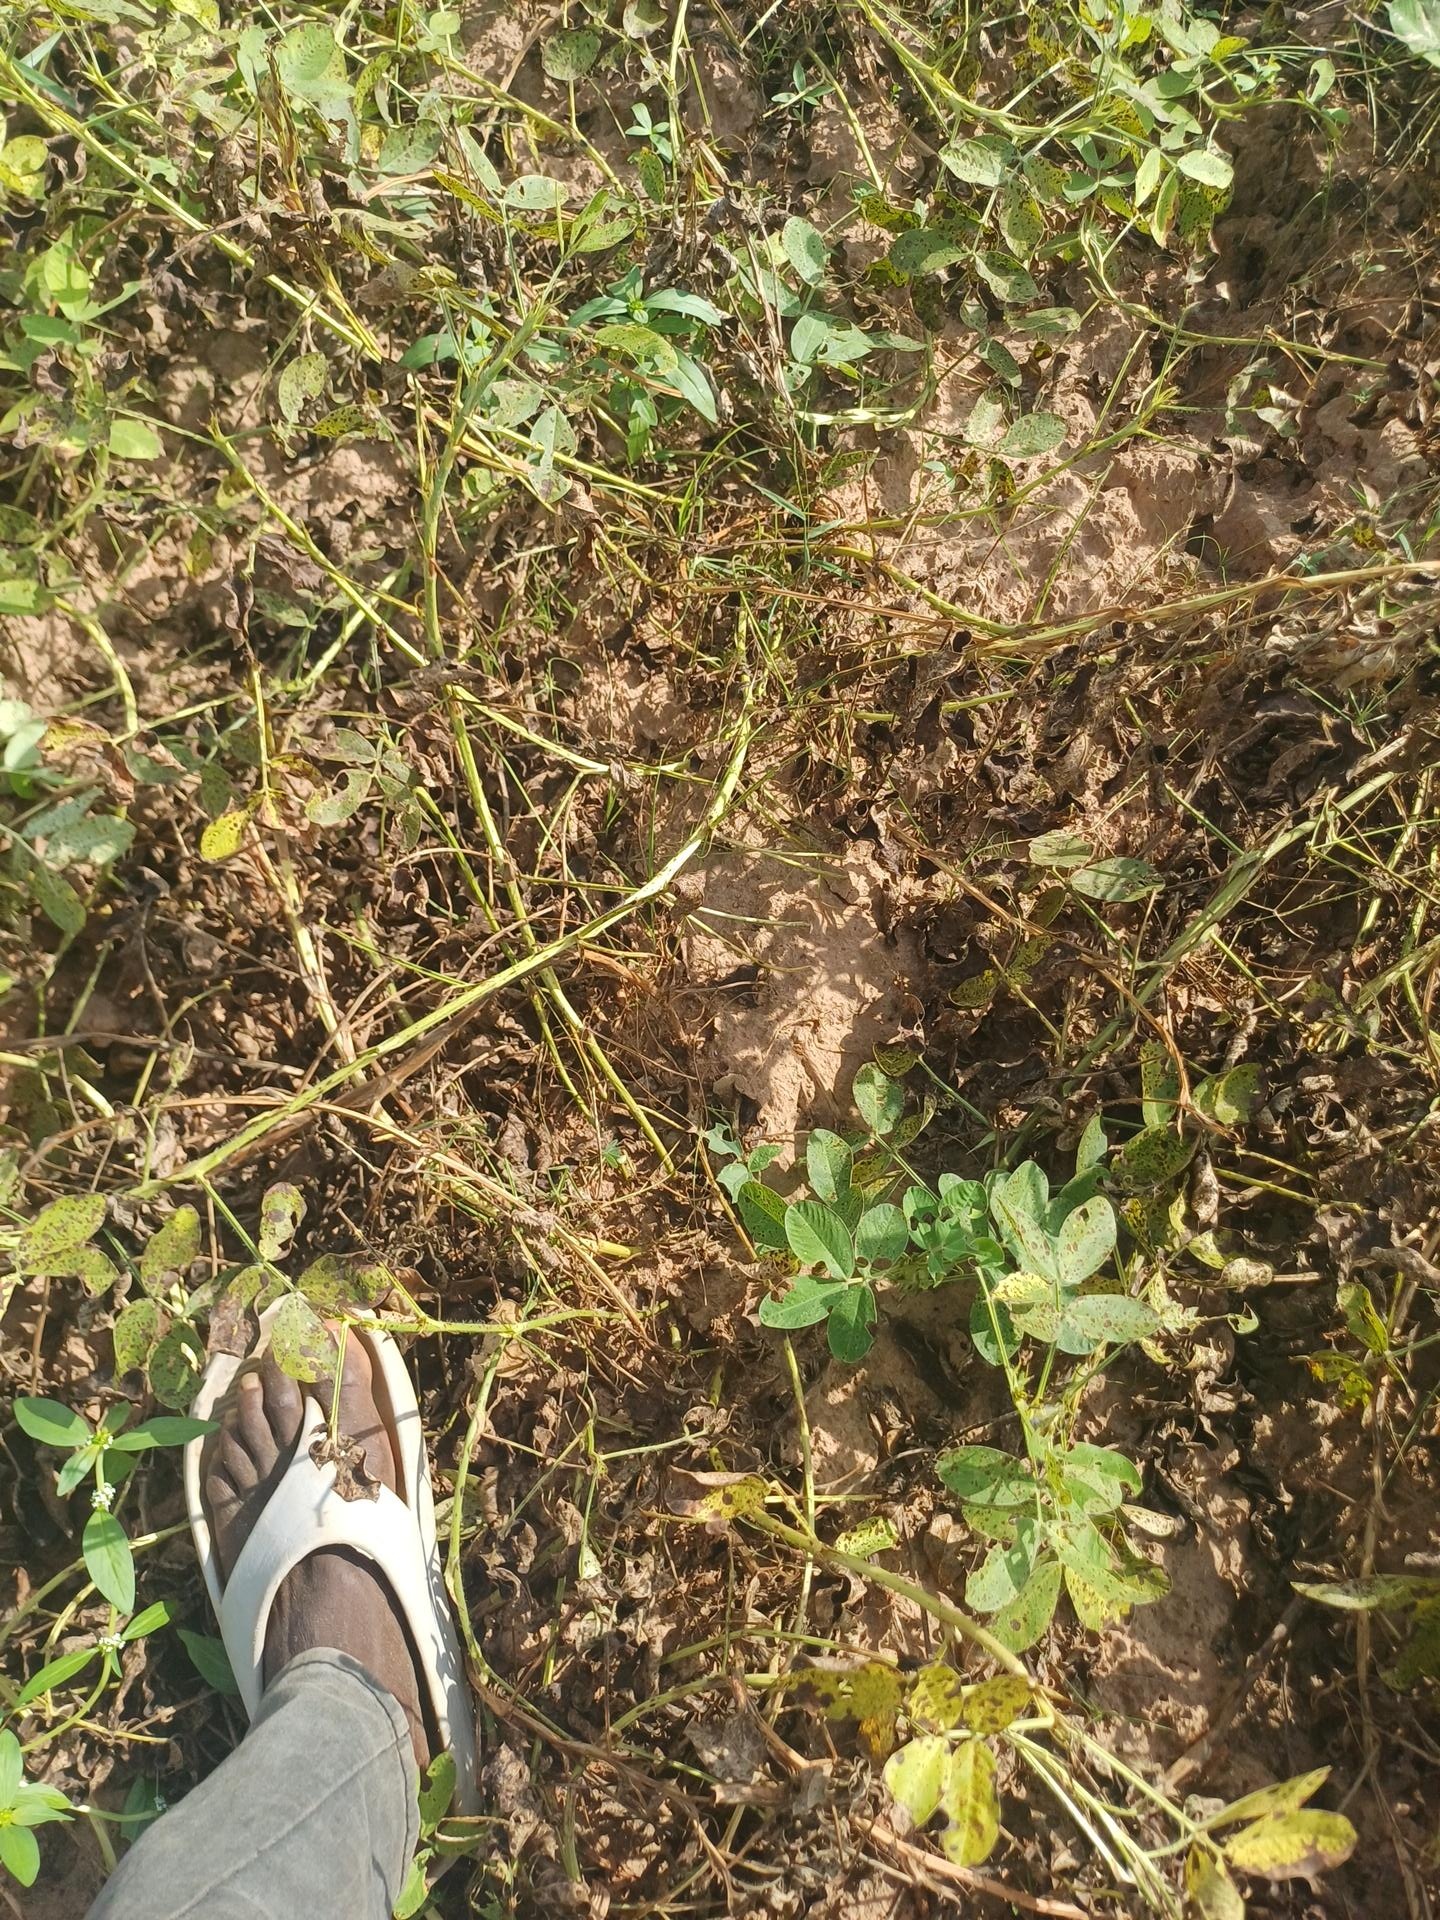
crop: groundnut
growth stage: flowering
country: Senegal
